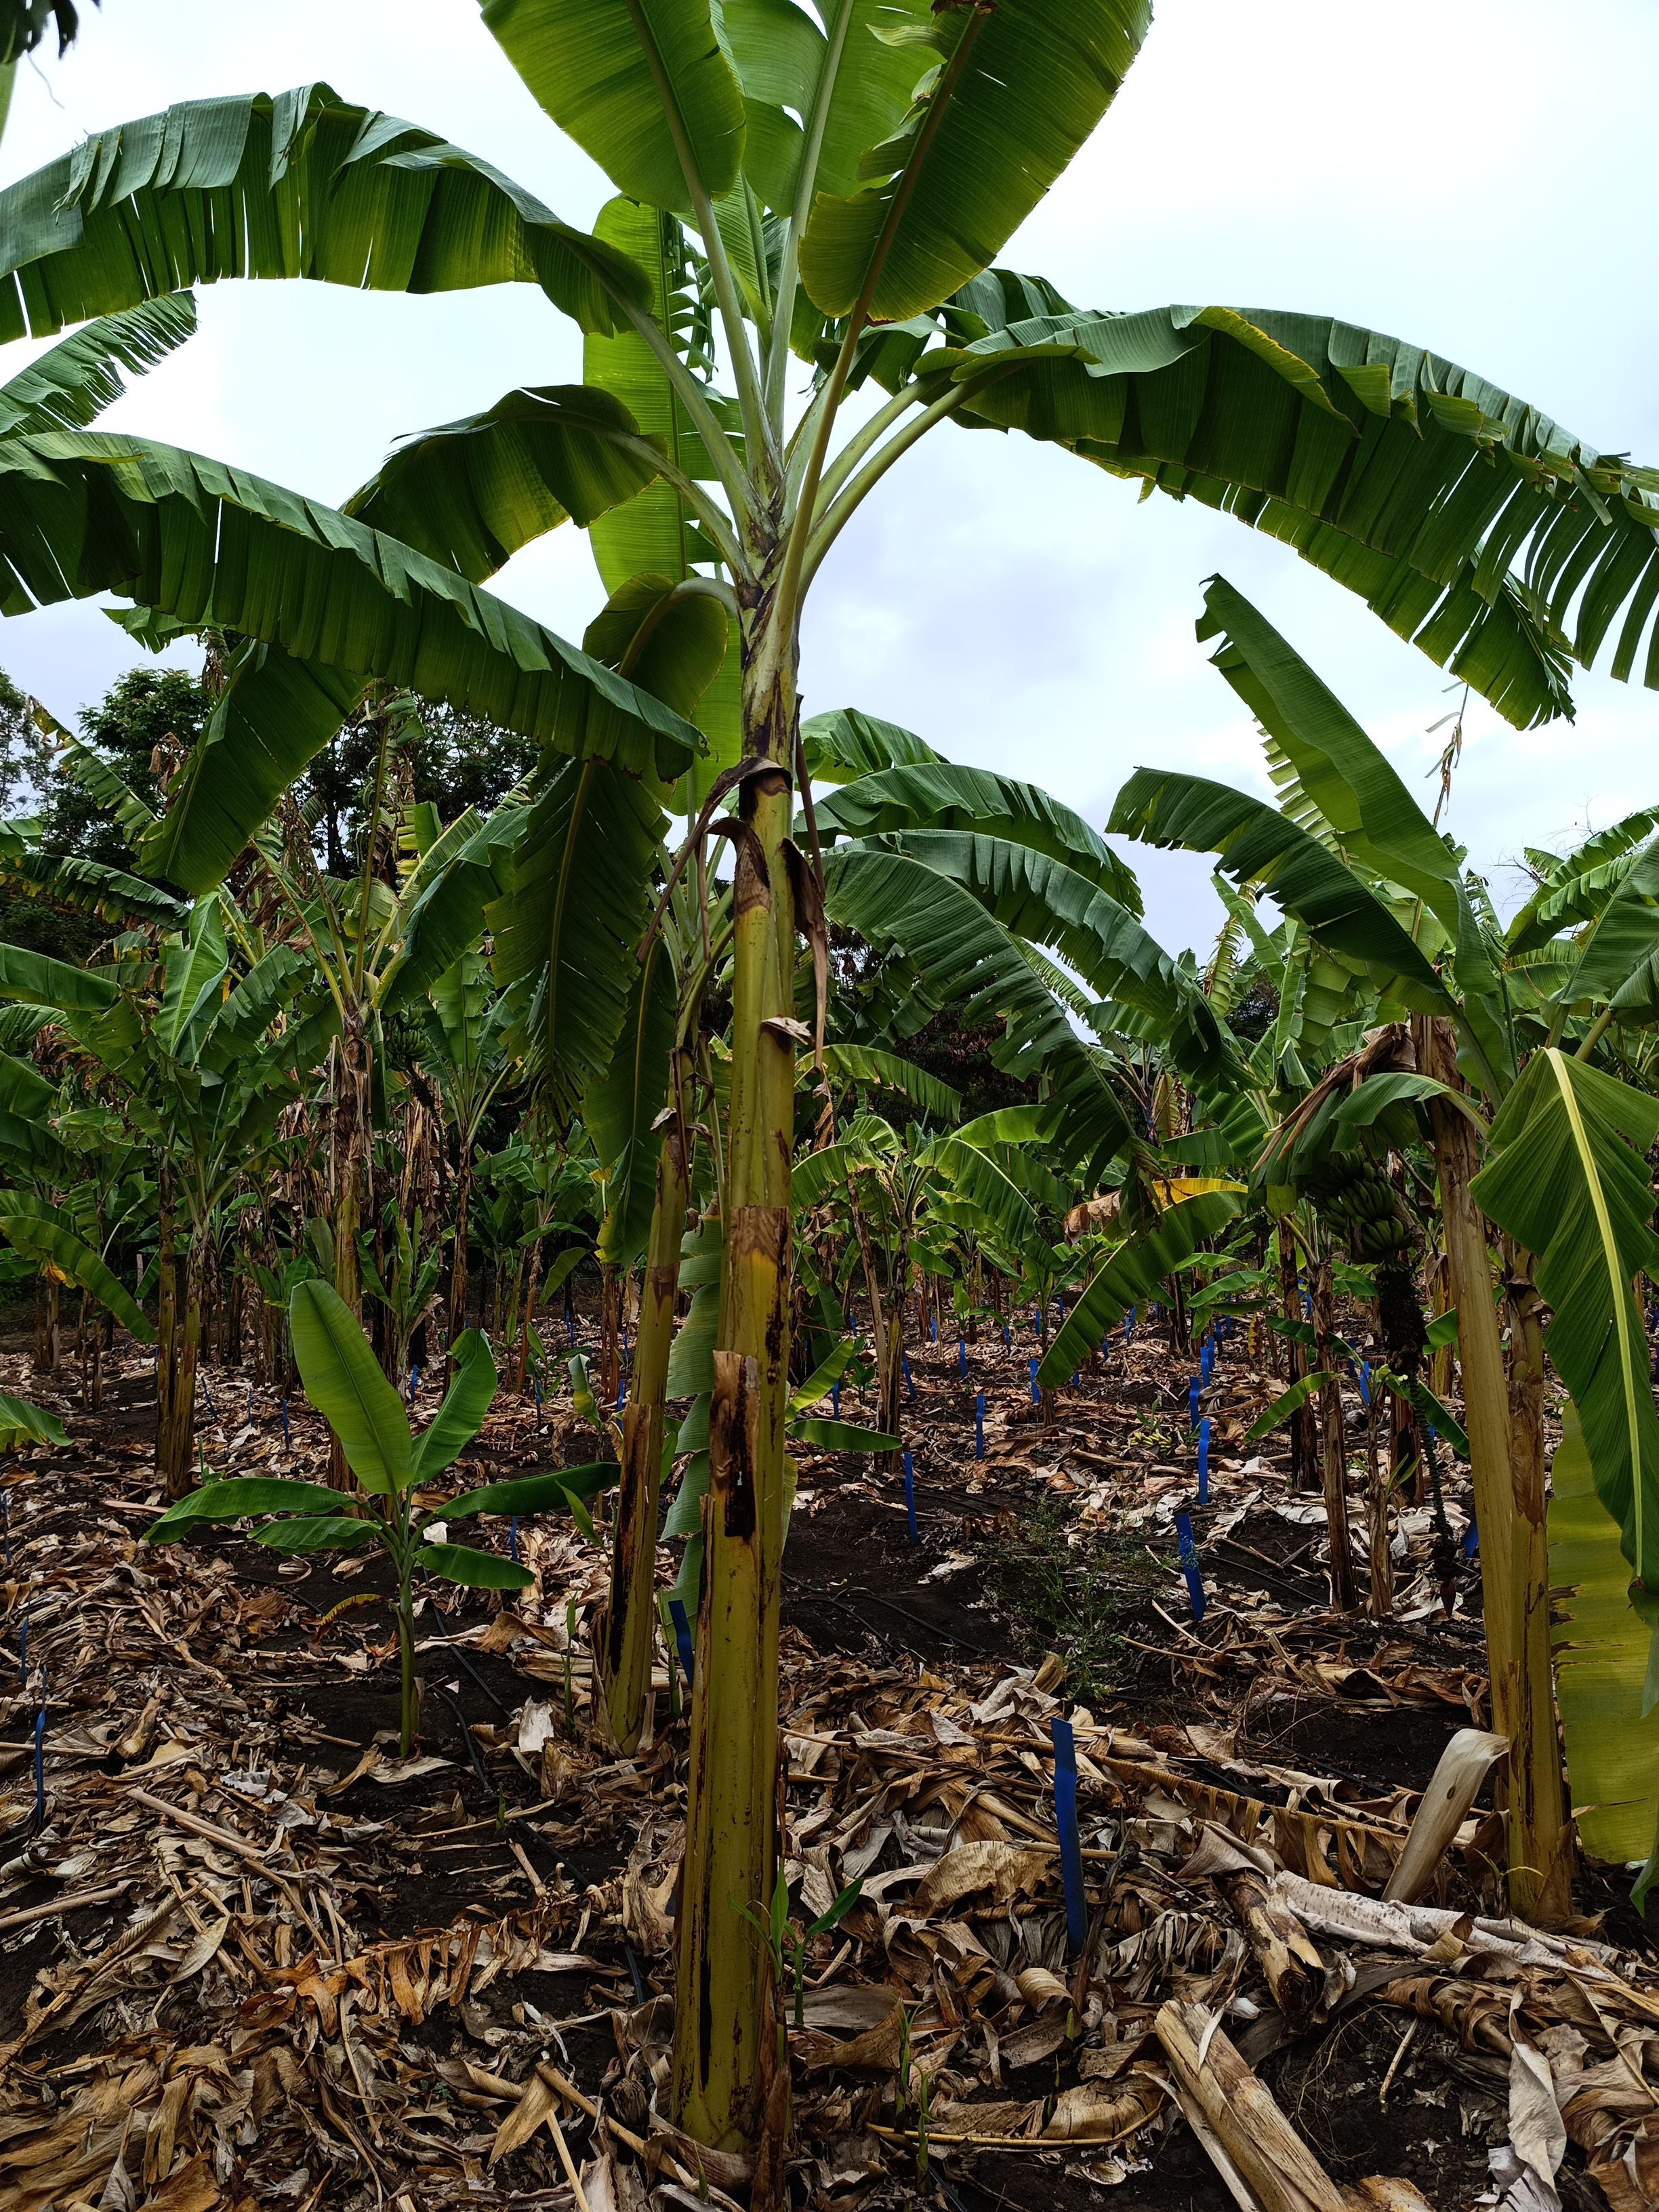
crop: banana
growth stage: vegetative
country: Tanzania
